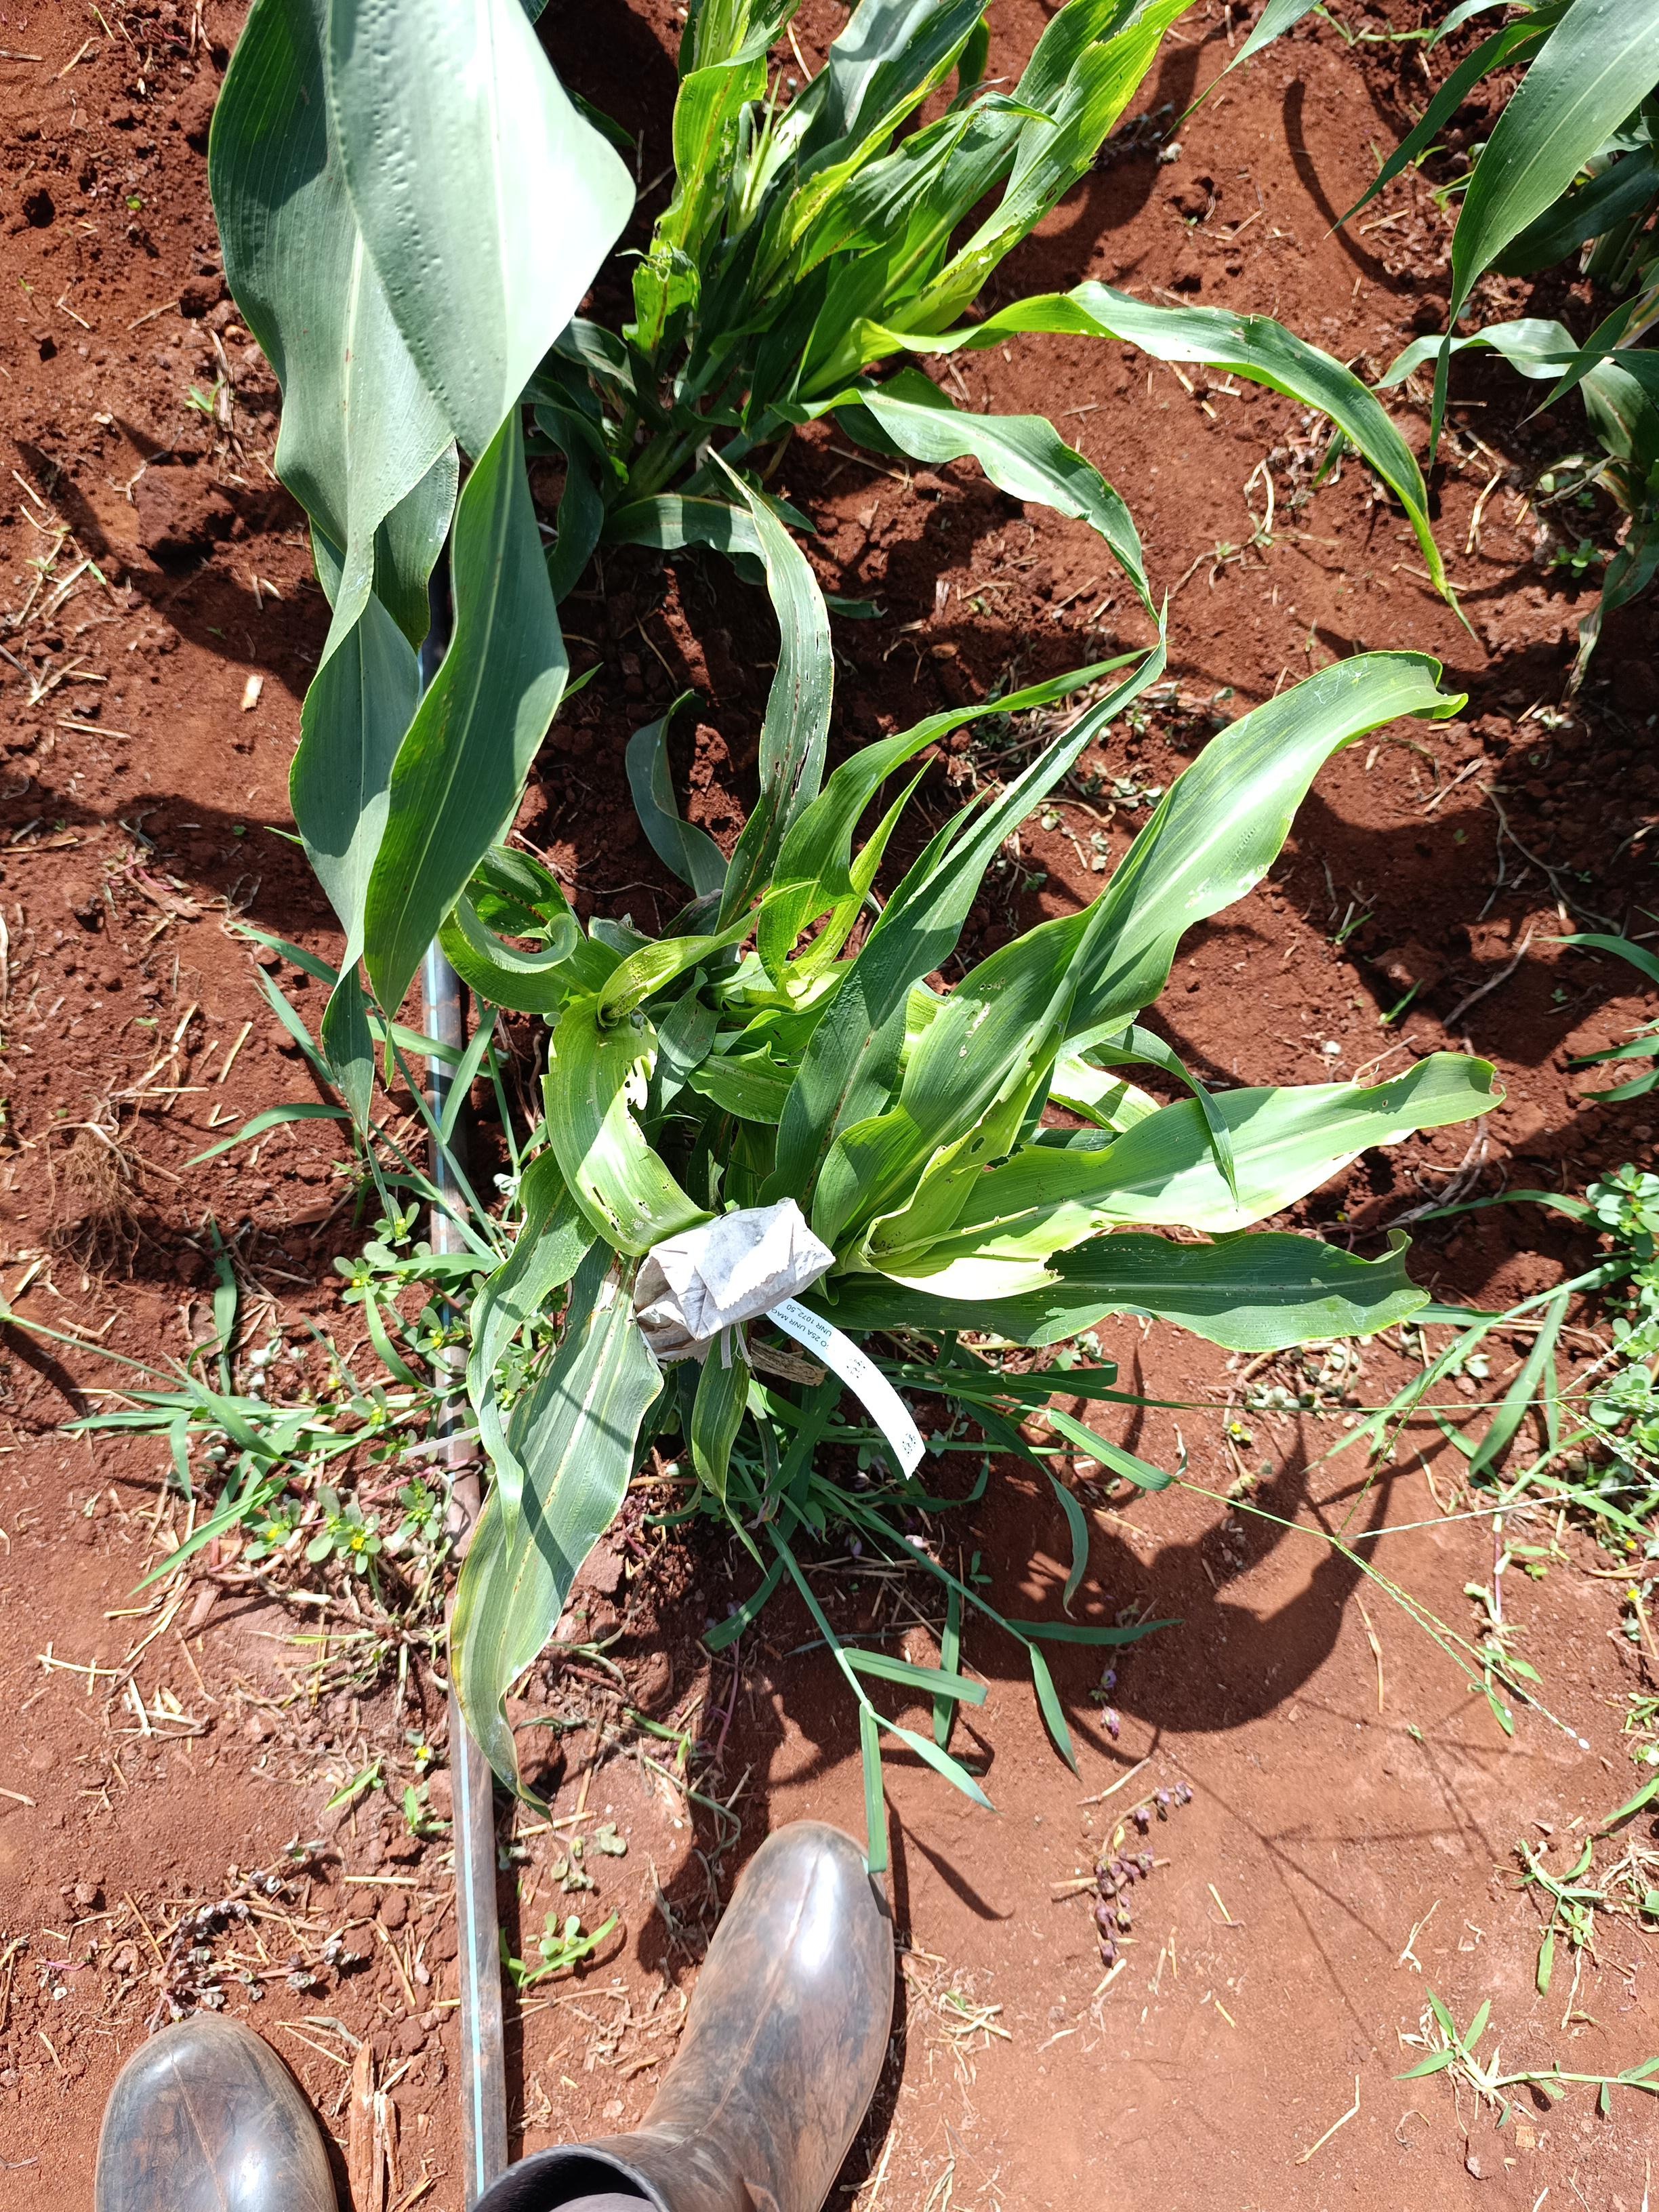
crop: sorghum
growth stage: heading tuber
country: Kenya
